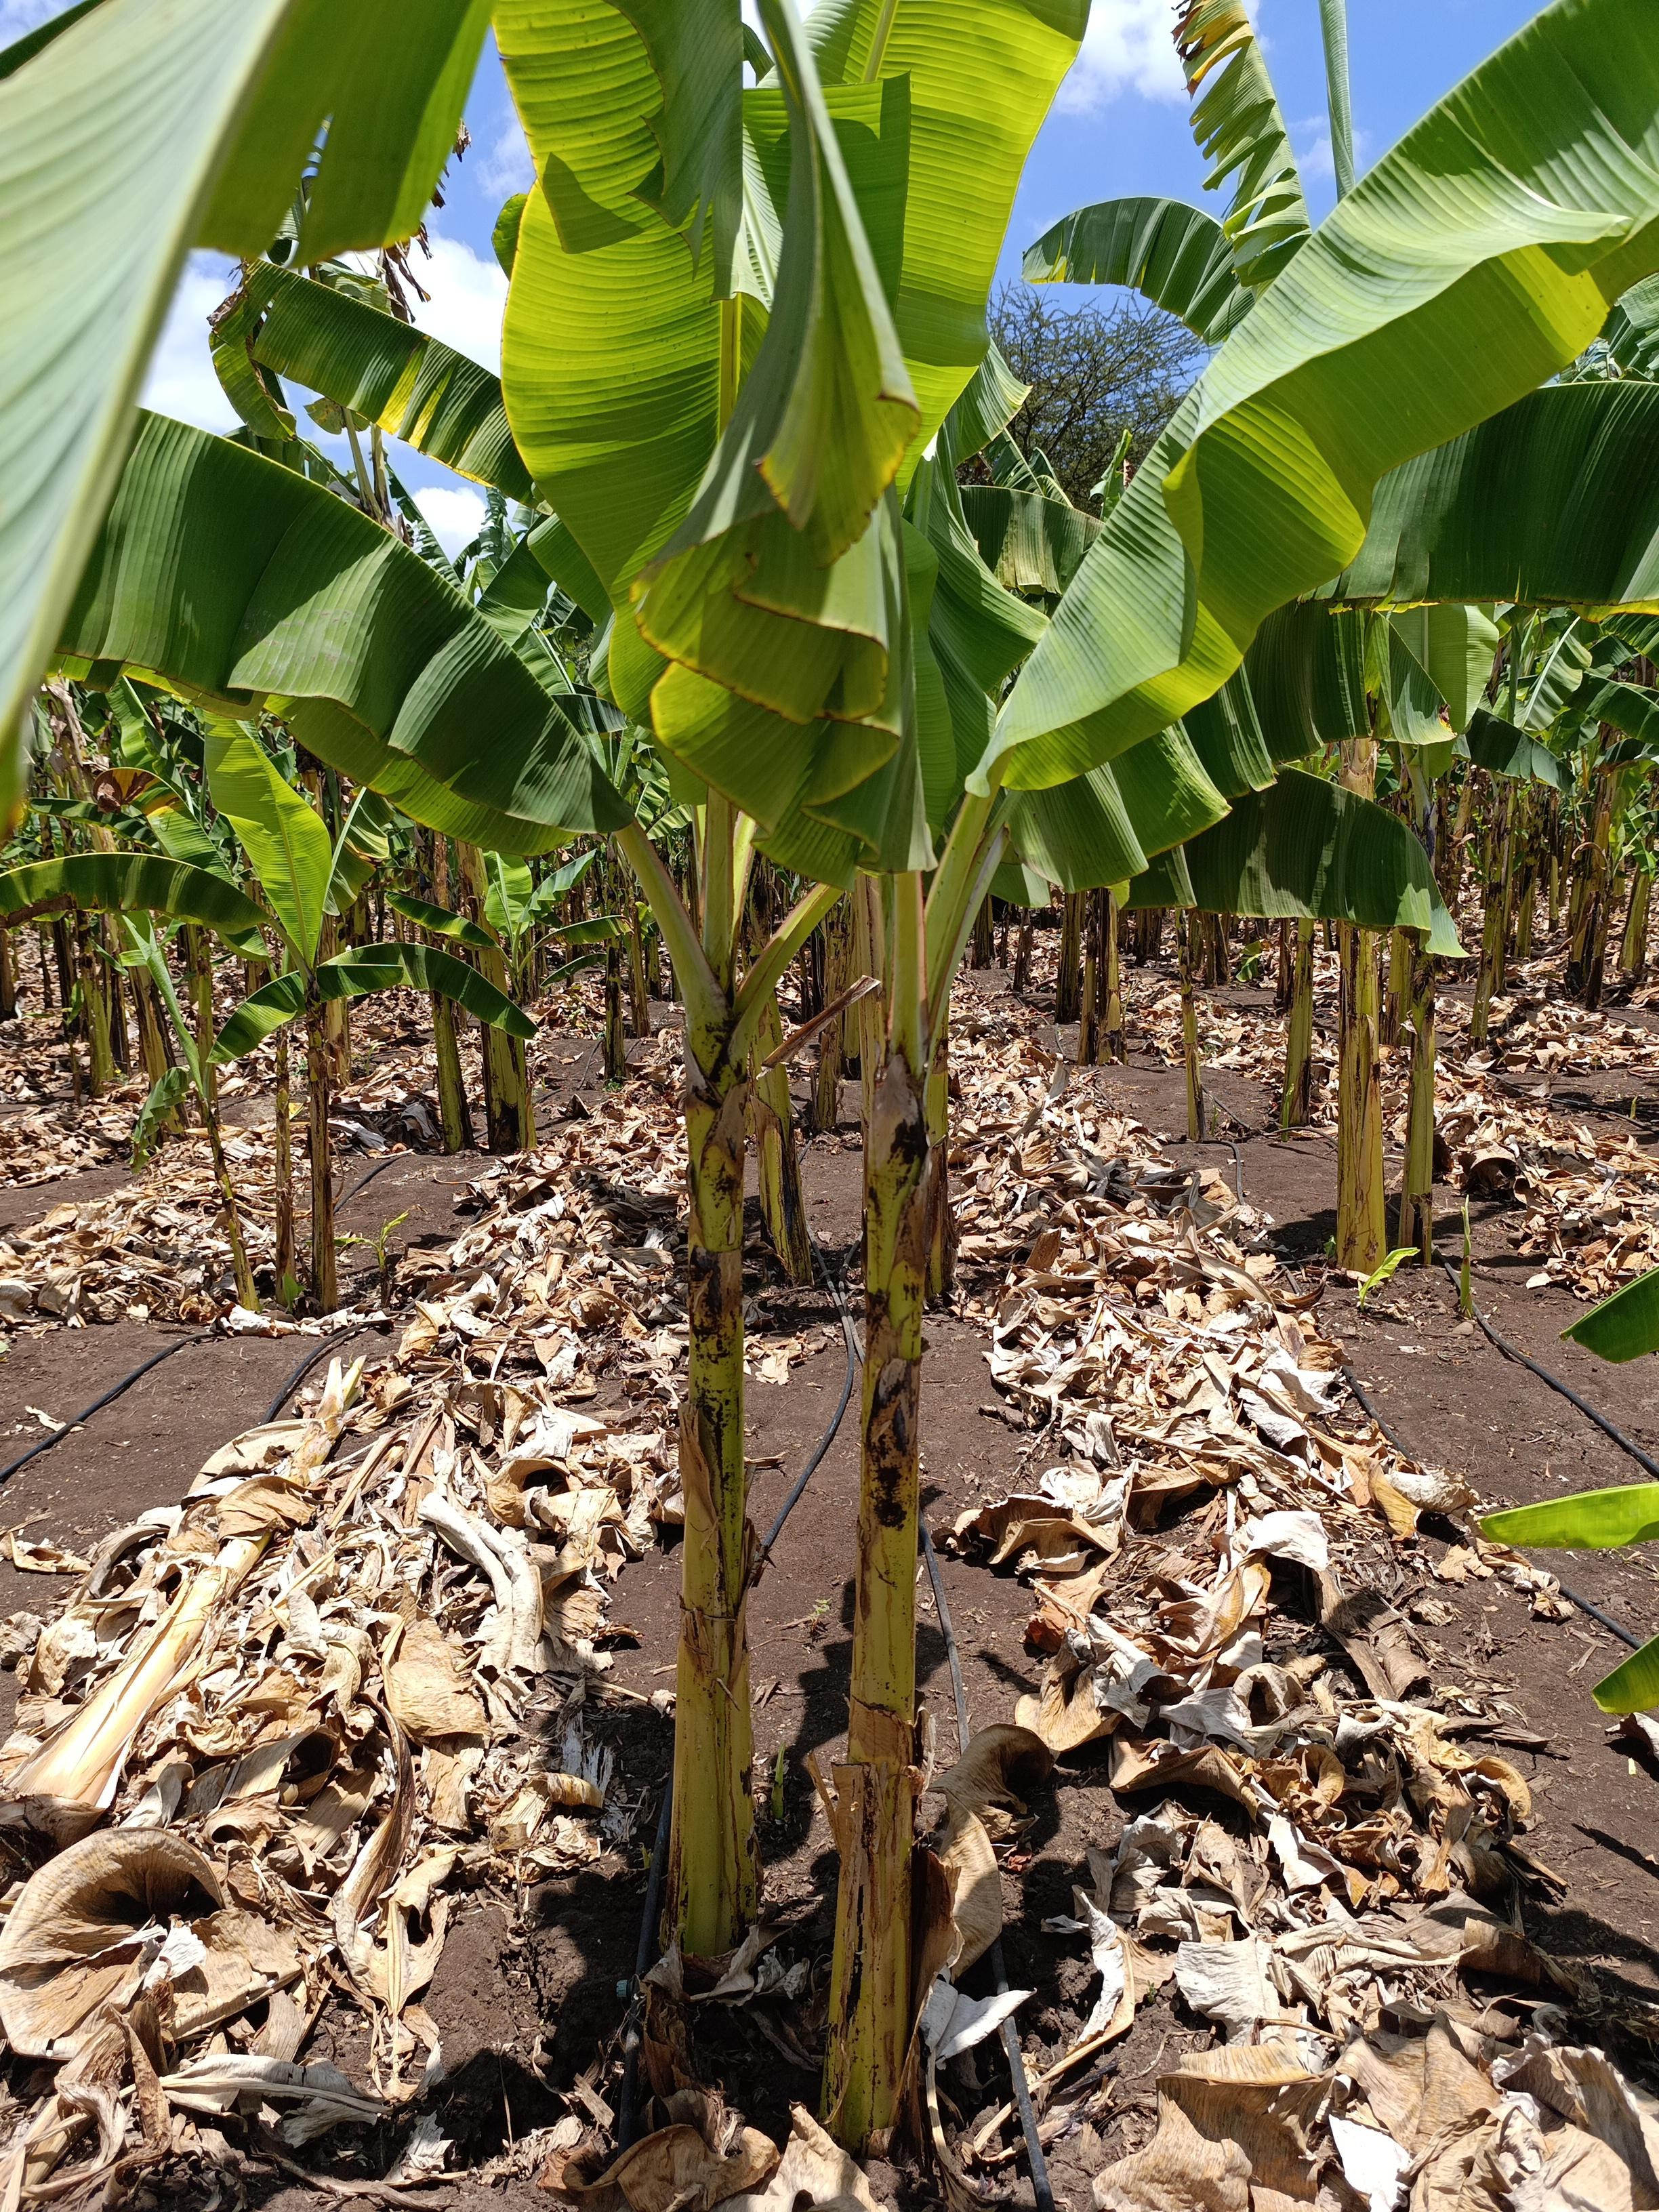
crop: banana
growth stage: vegetative
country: Tanzania
